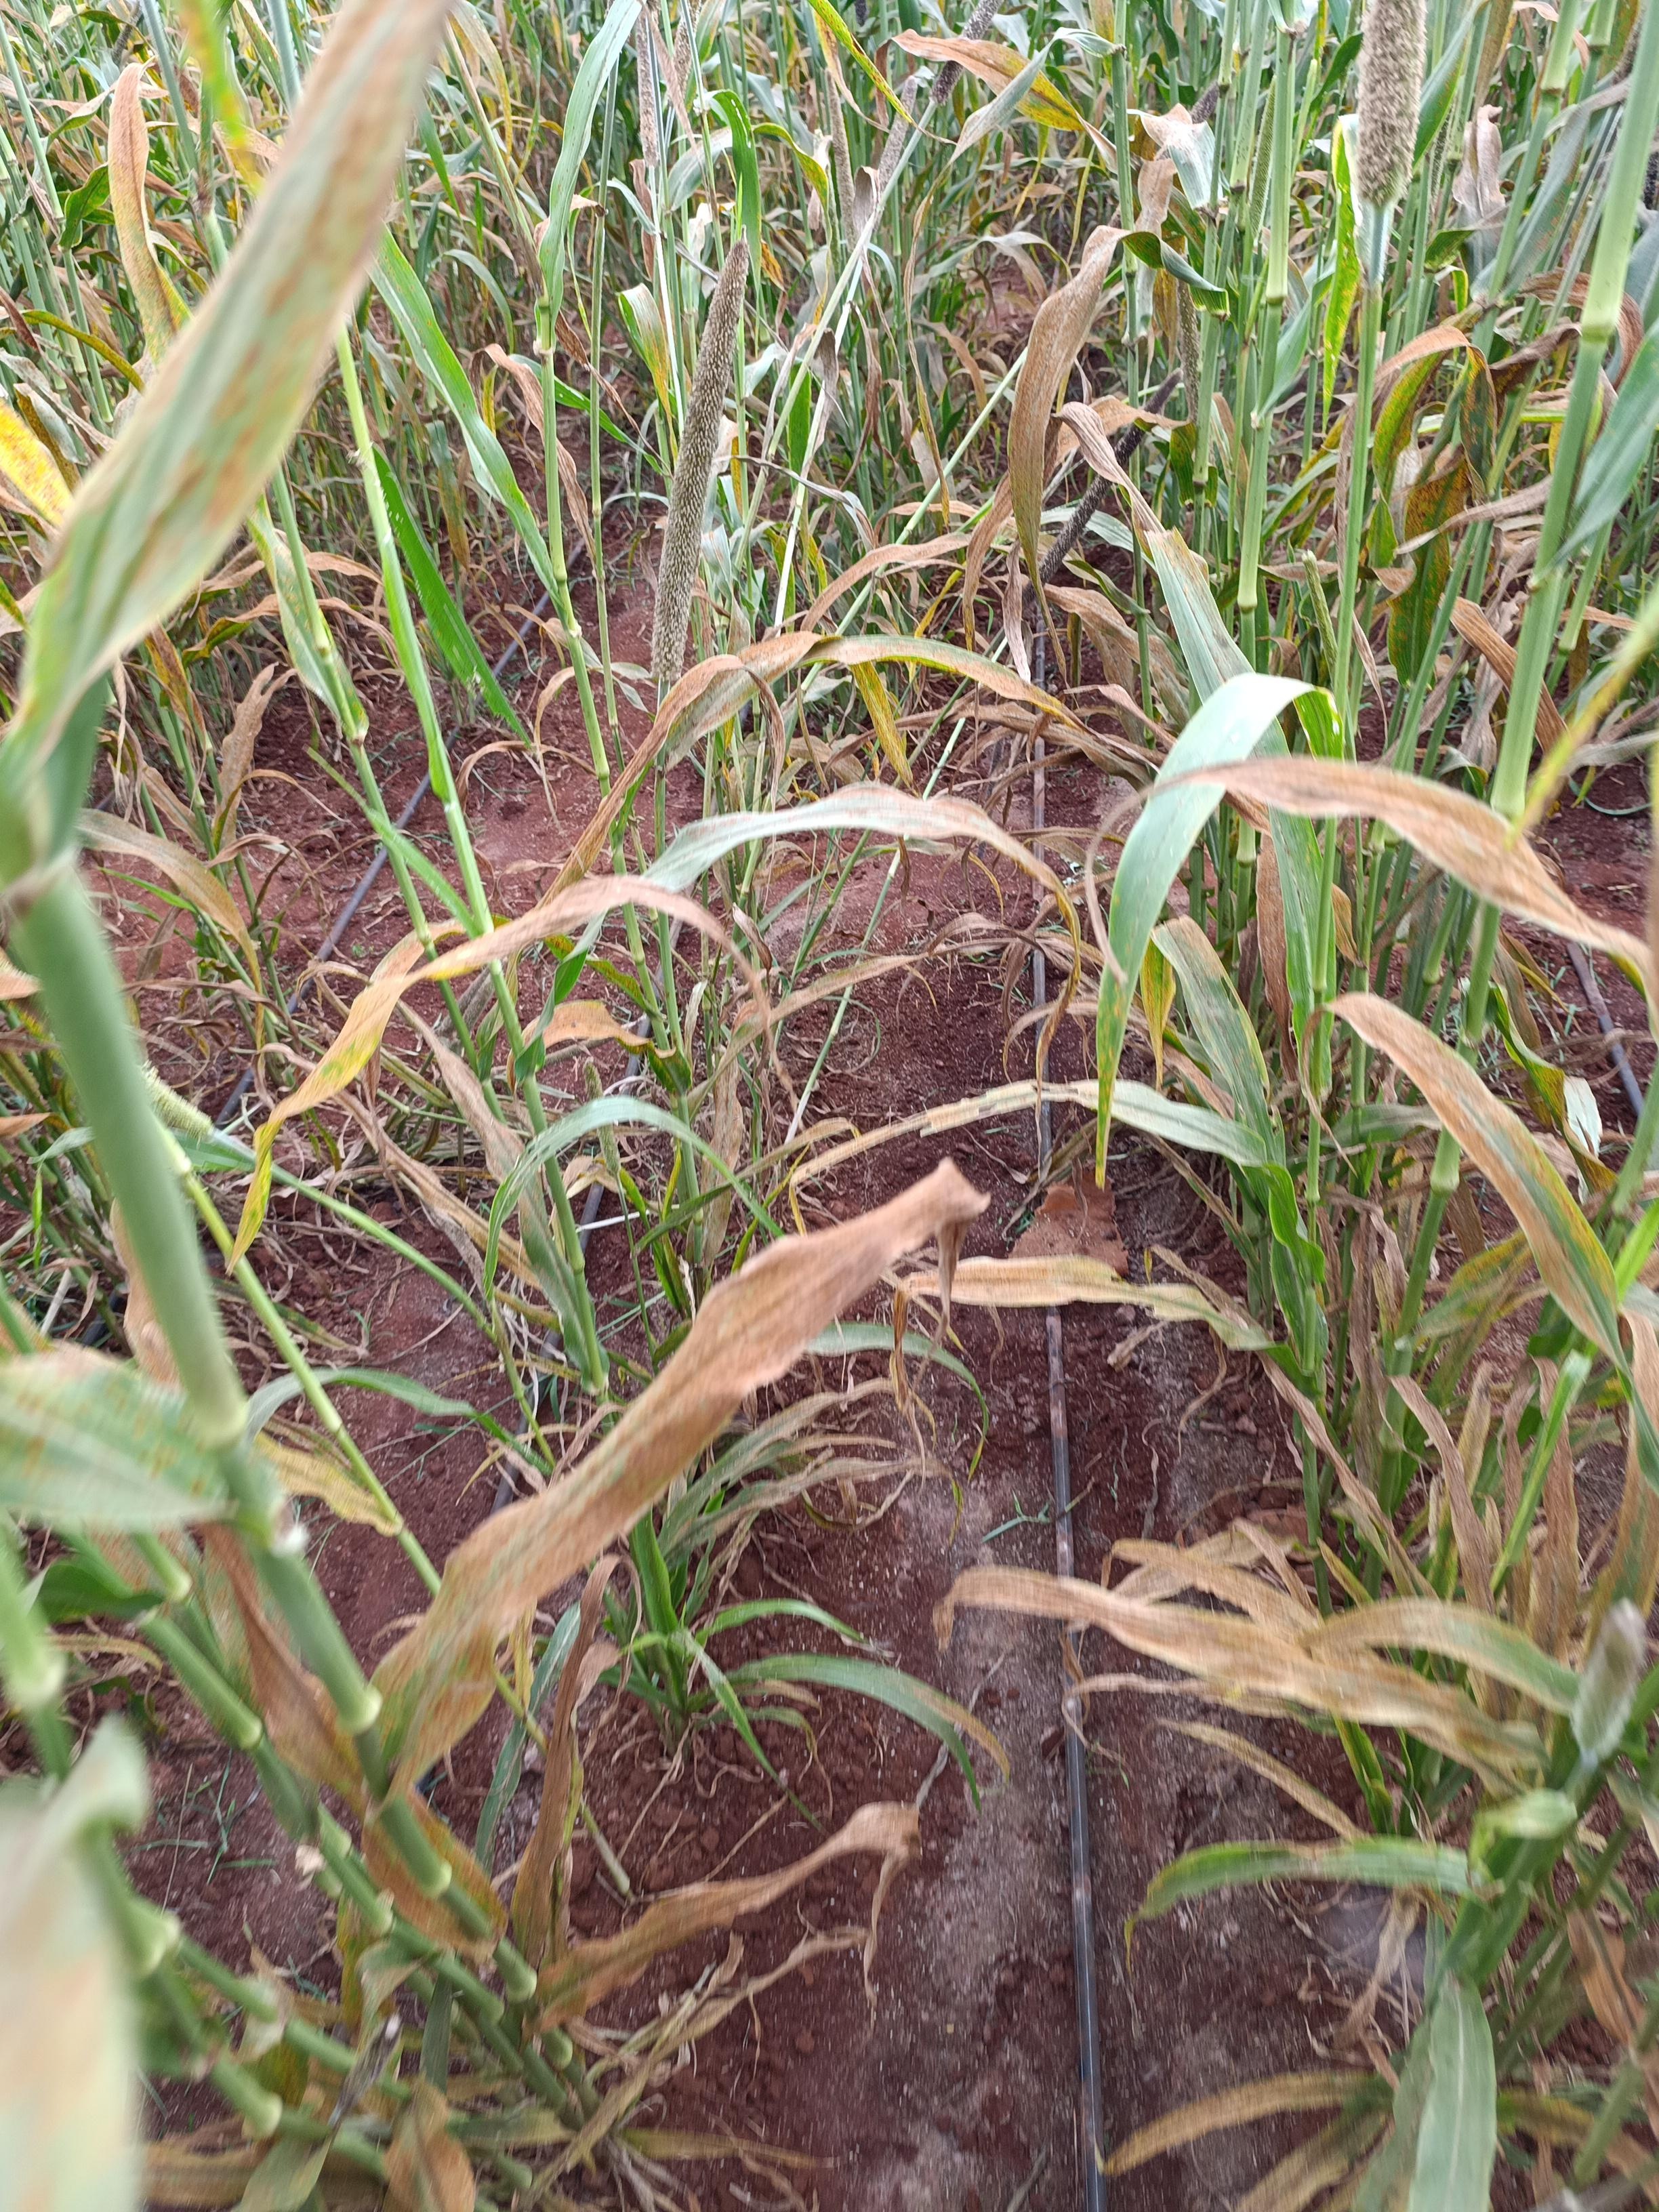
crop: pearl millet
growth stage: filling grain
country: Kenya
